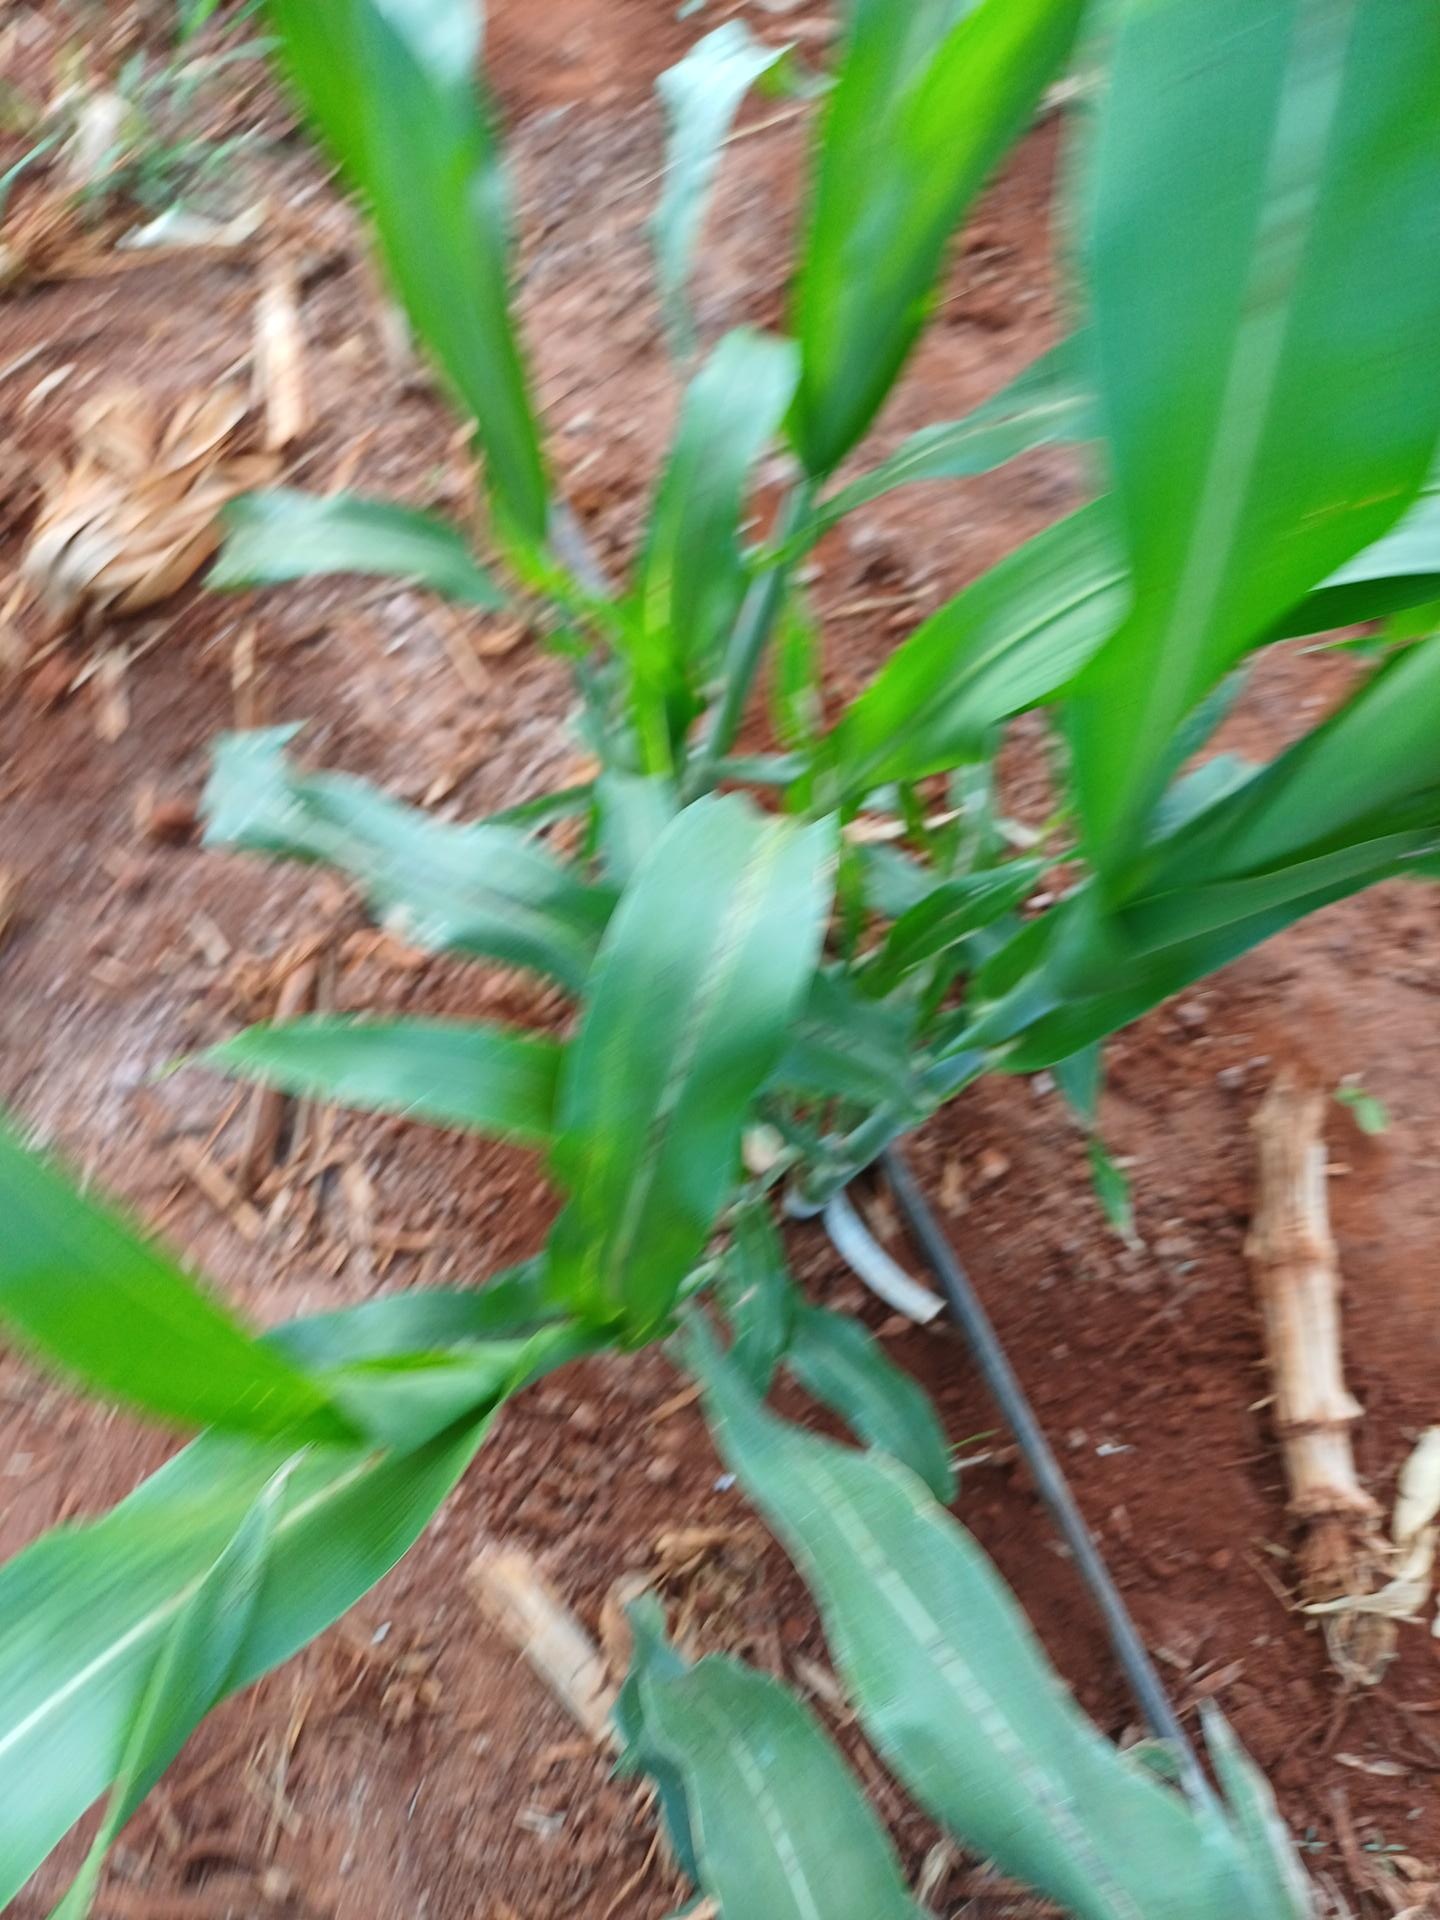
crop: sorghum
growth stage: vegetative
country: Kenya
